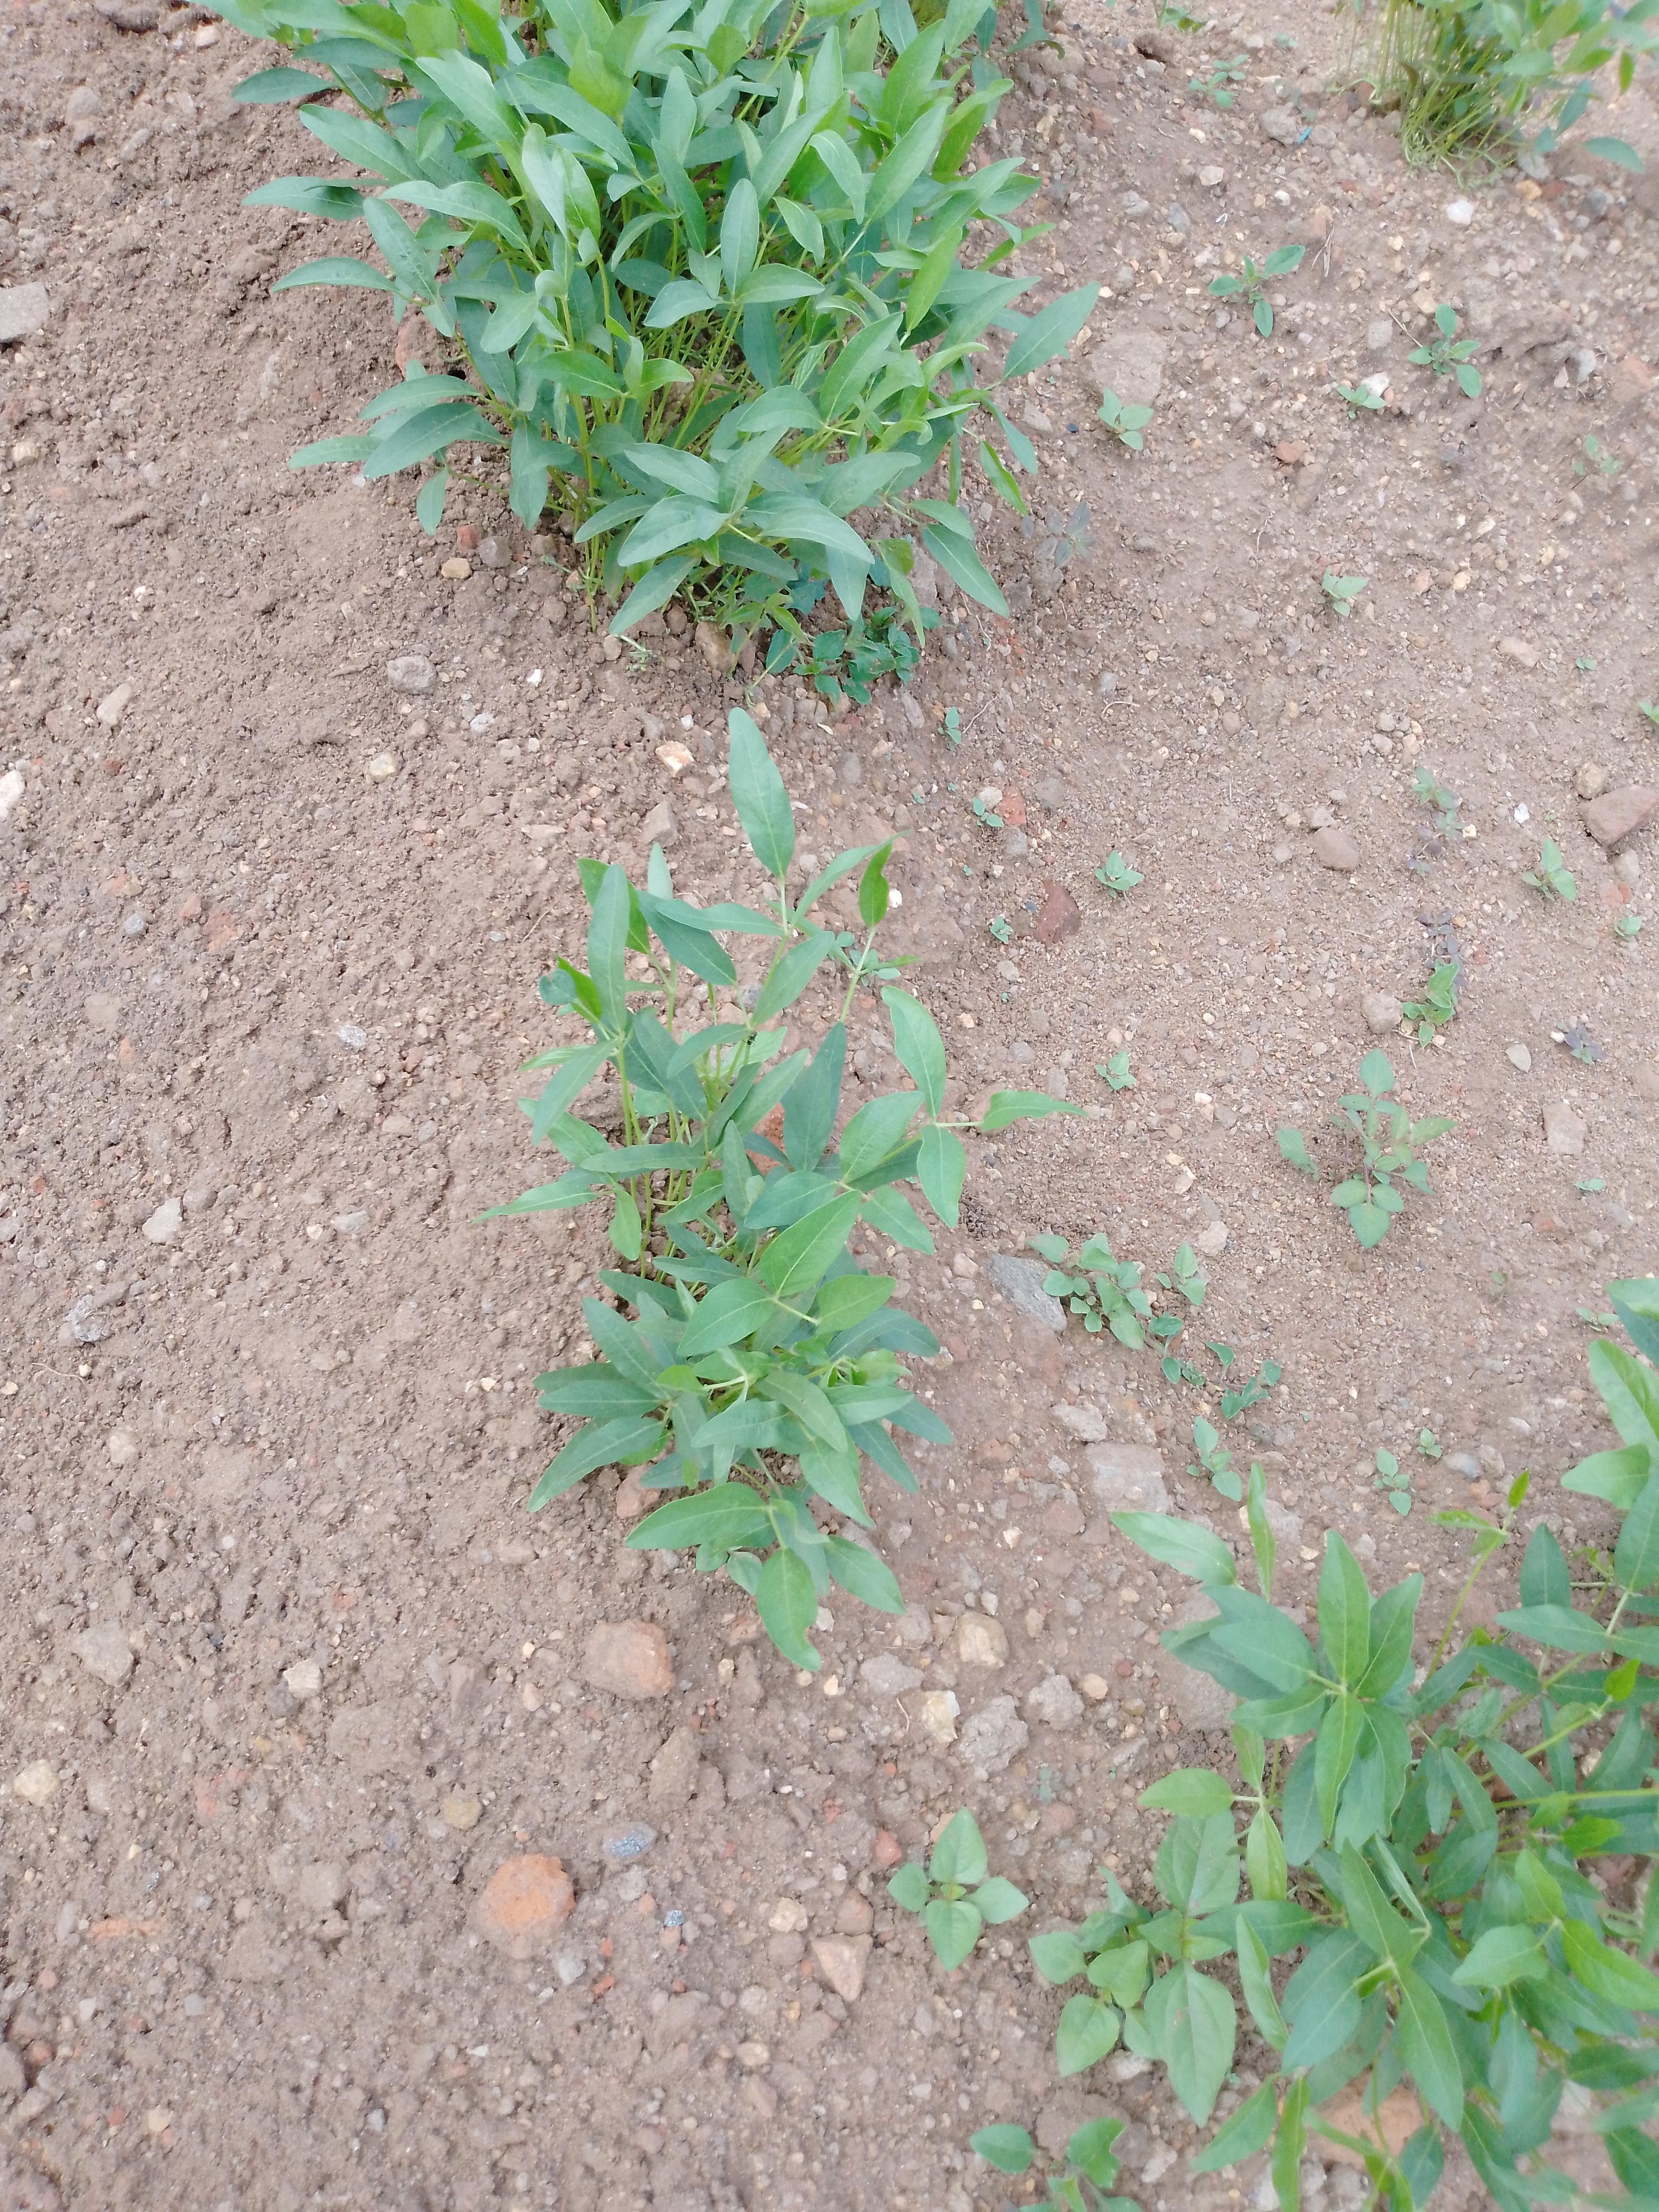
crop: common bean
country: Malawi
